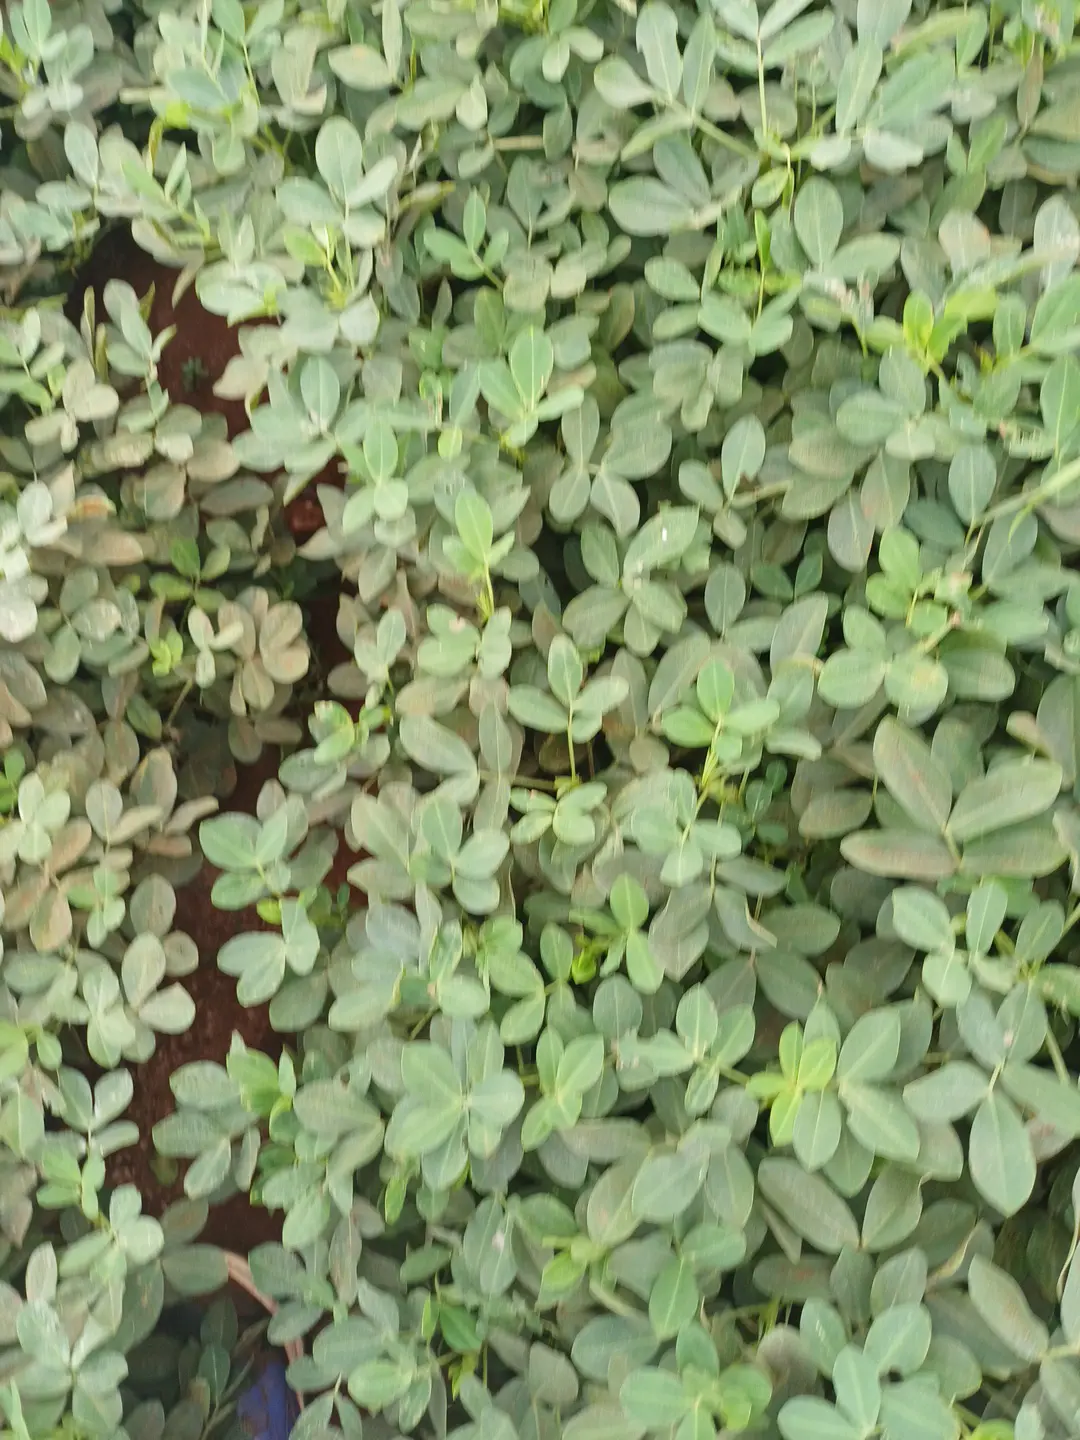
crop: groundnut
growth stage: pegging
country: Kenya
